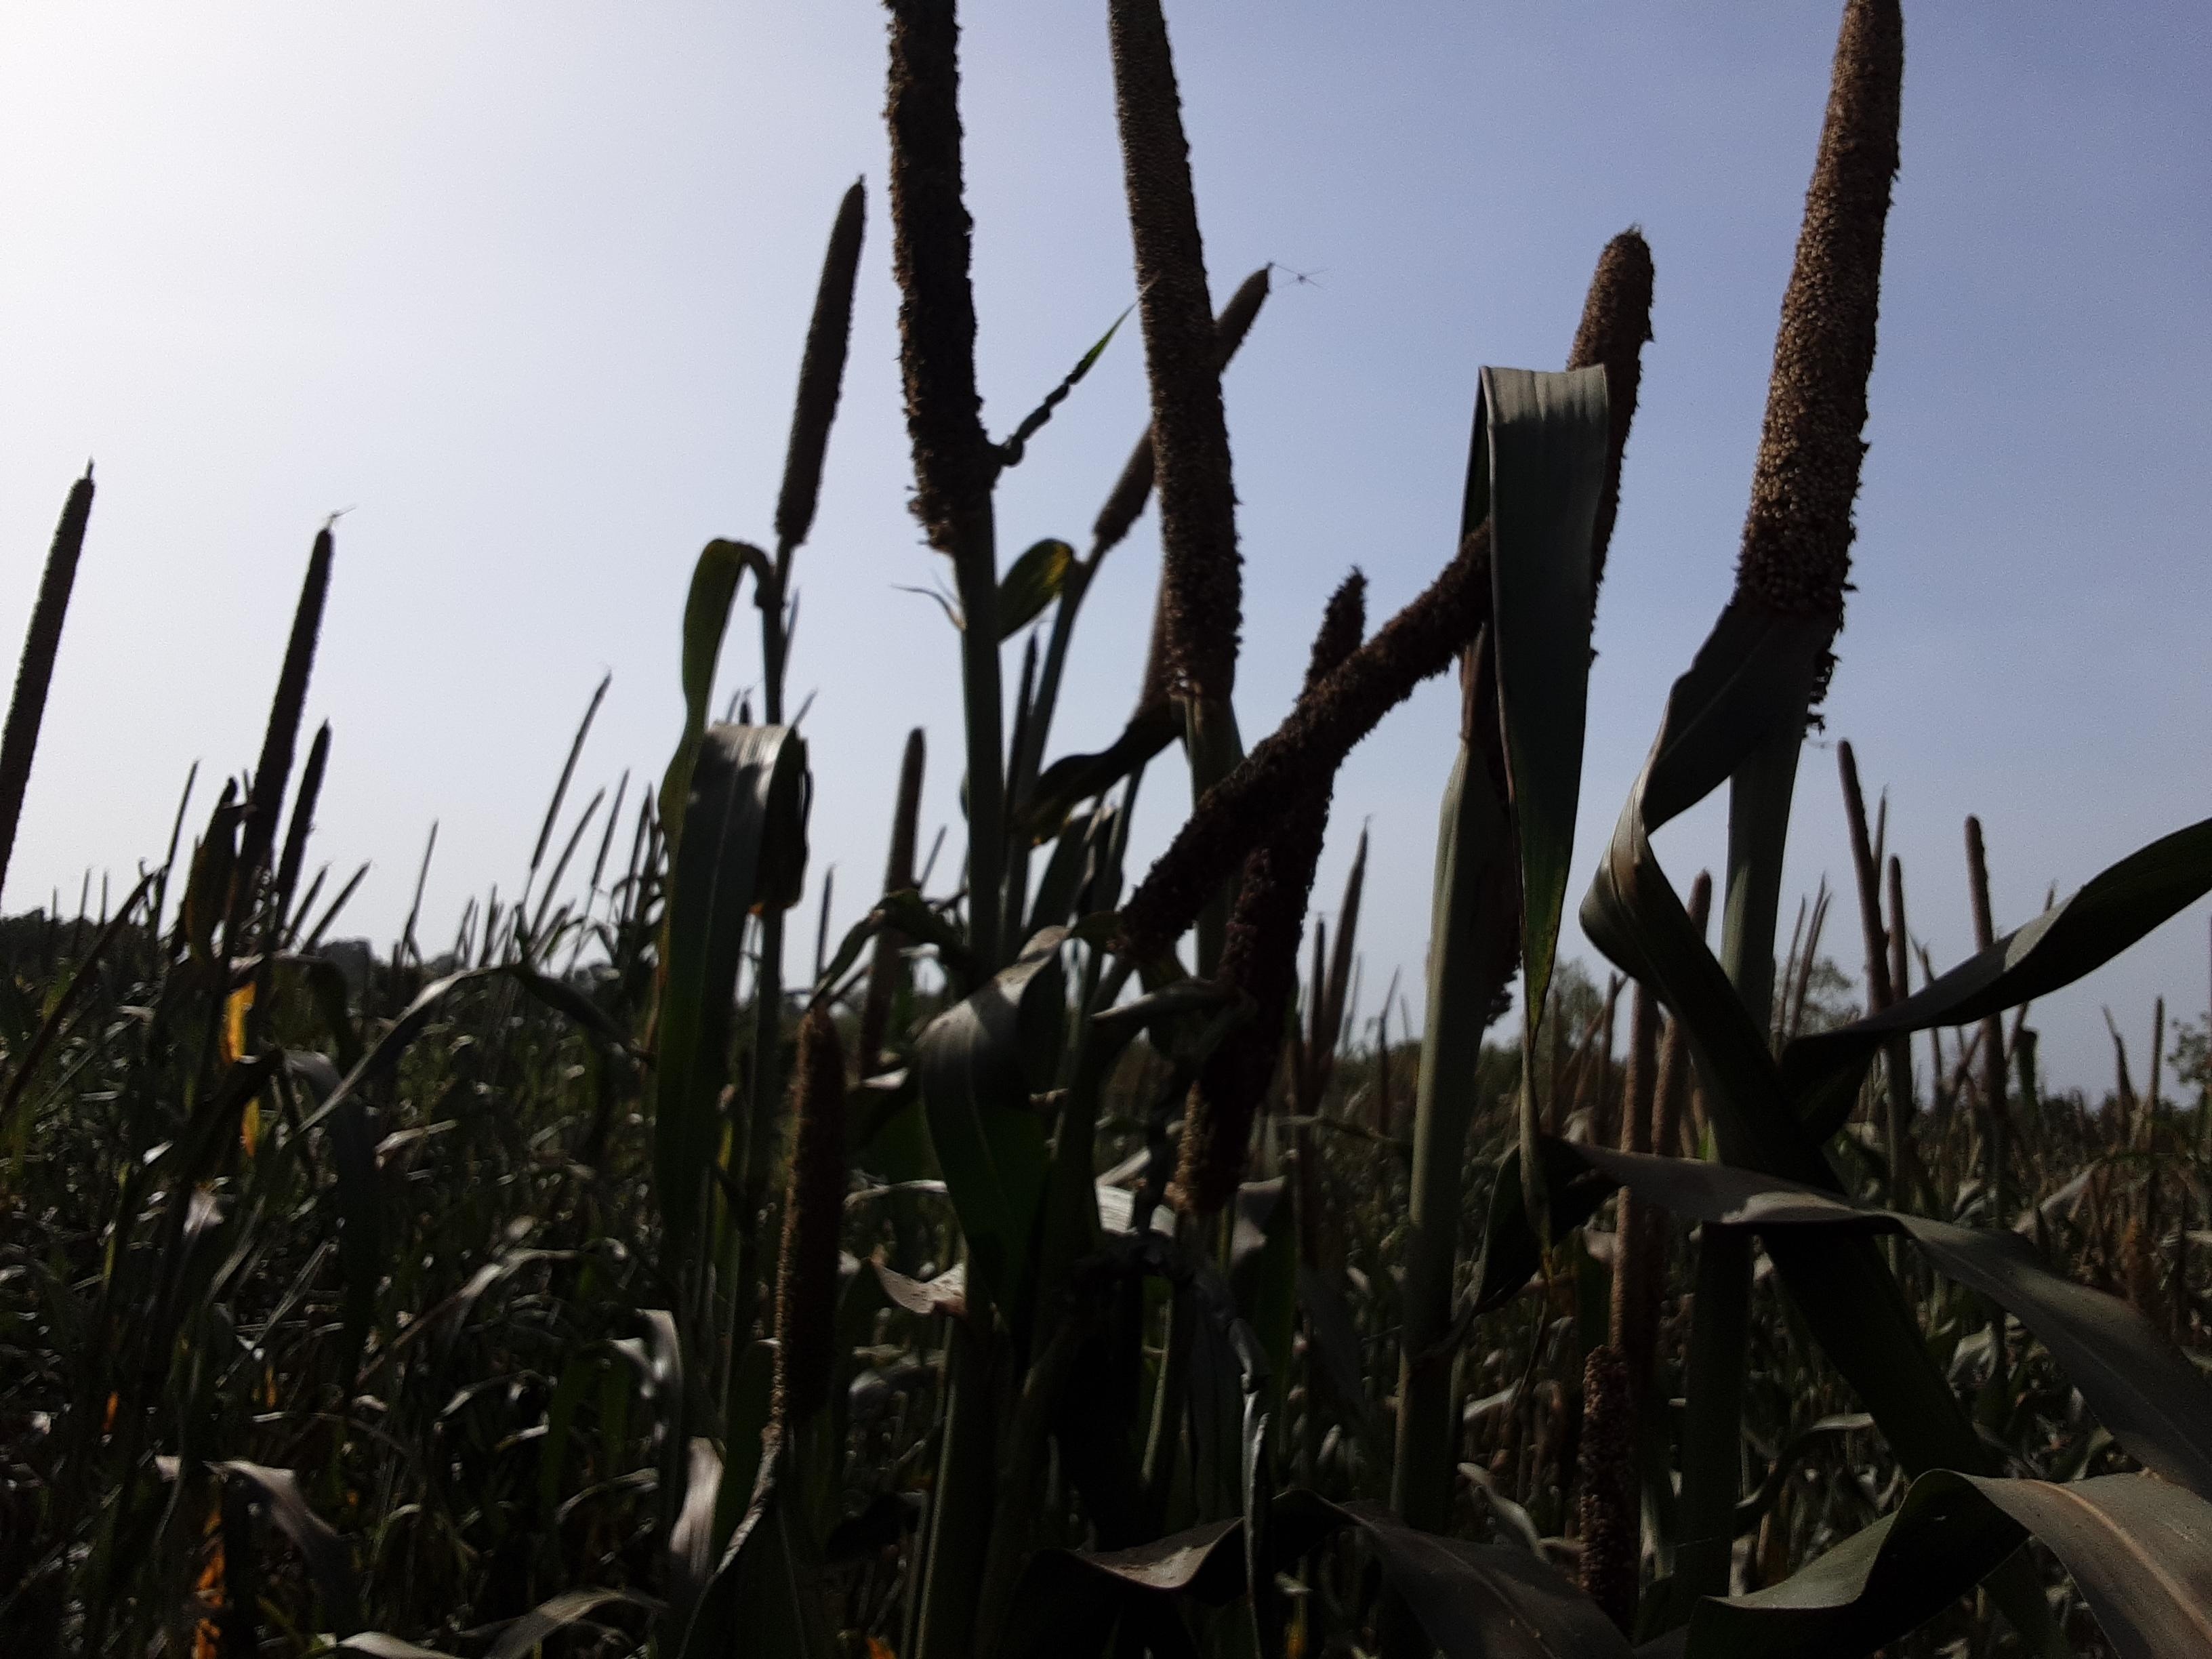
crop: pearl millet
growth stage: filling grain
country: Senegal
